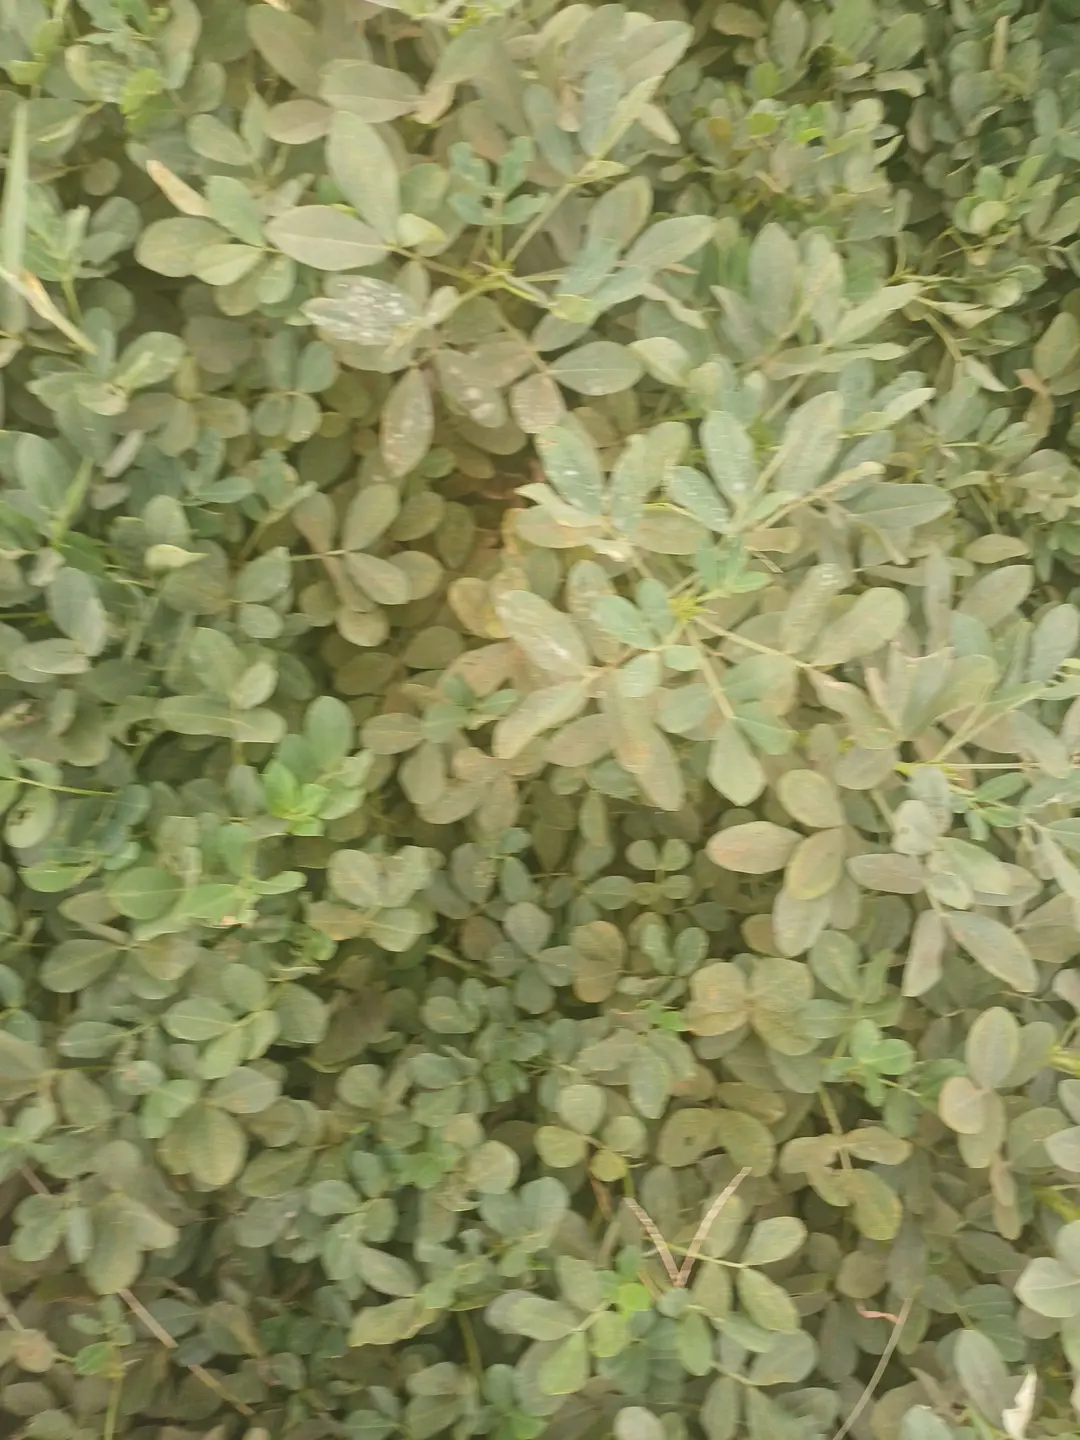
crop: groundnut
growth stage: pegging
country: Kenya
